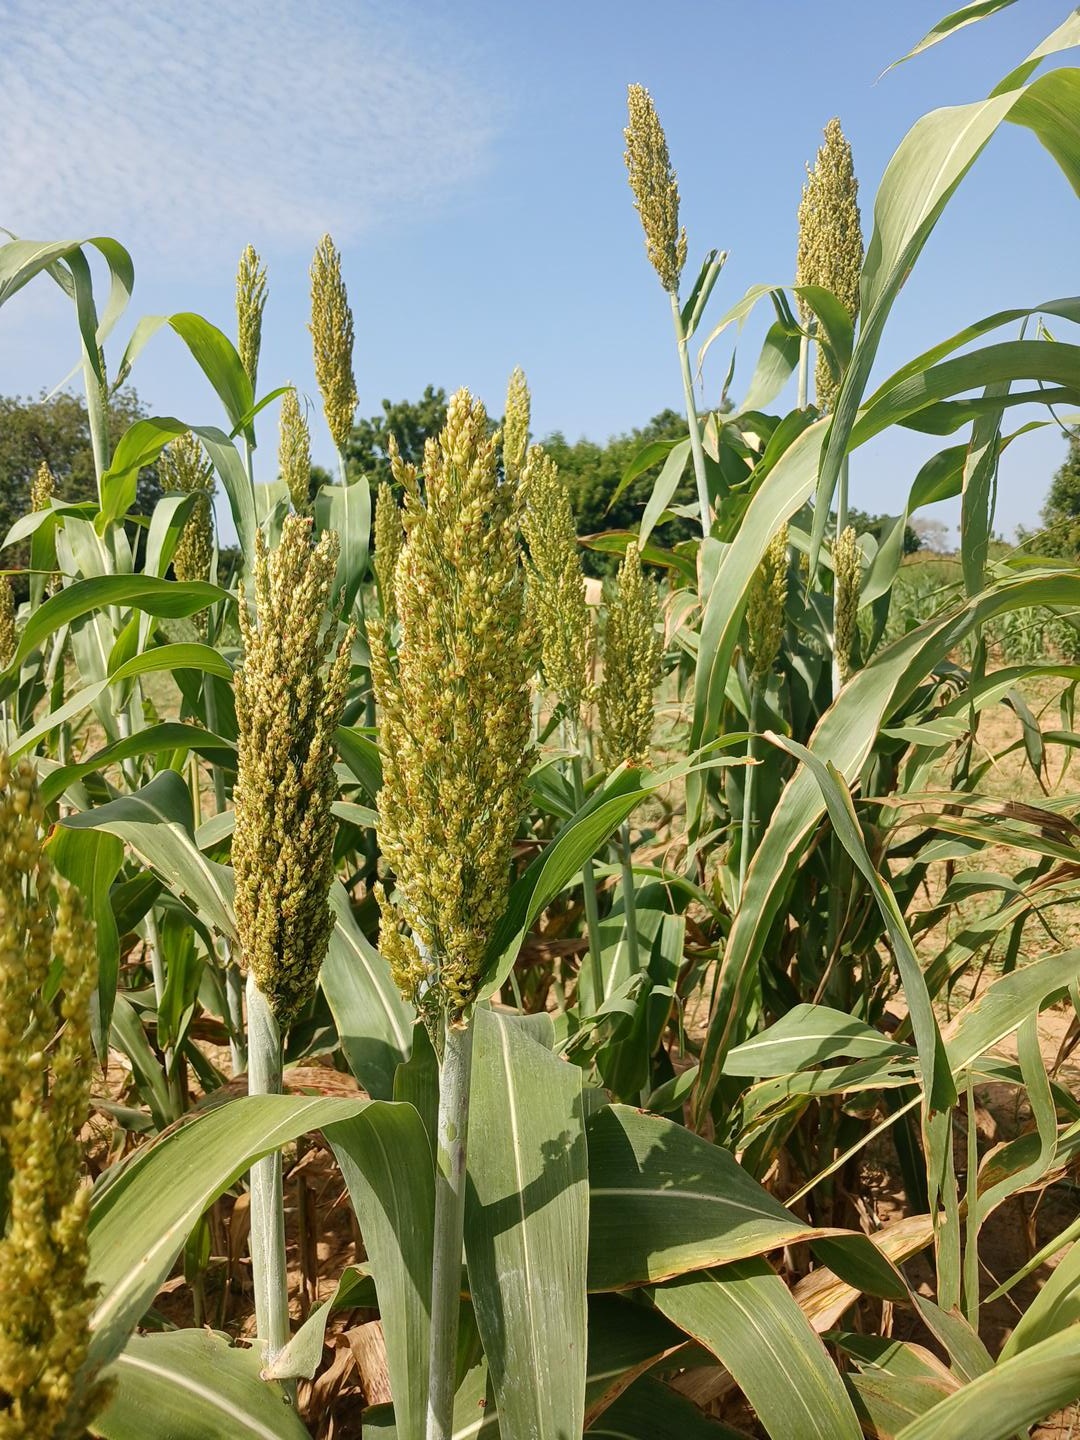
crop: sorghum
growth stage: filling grain
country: Senegal
